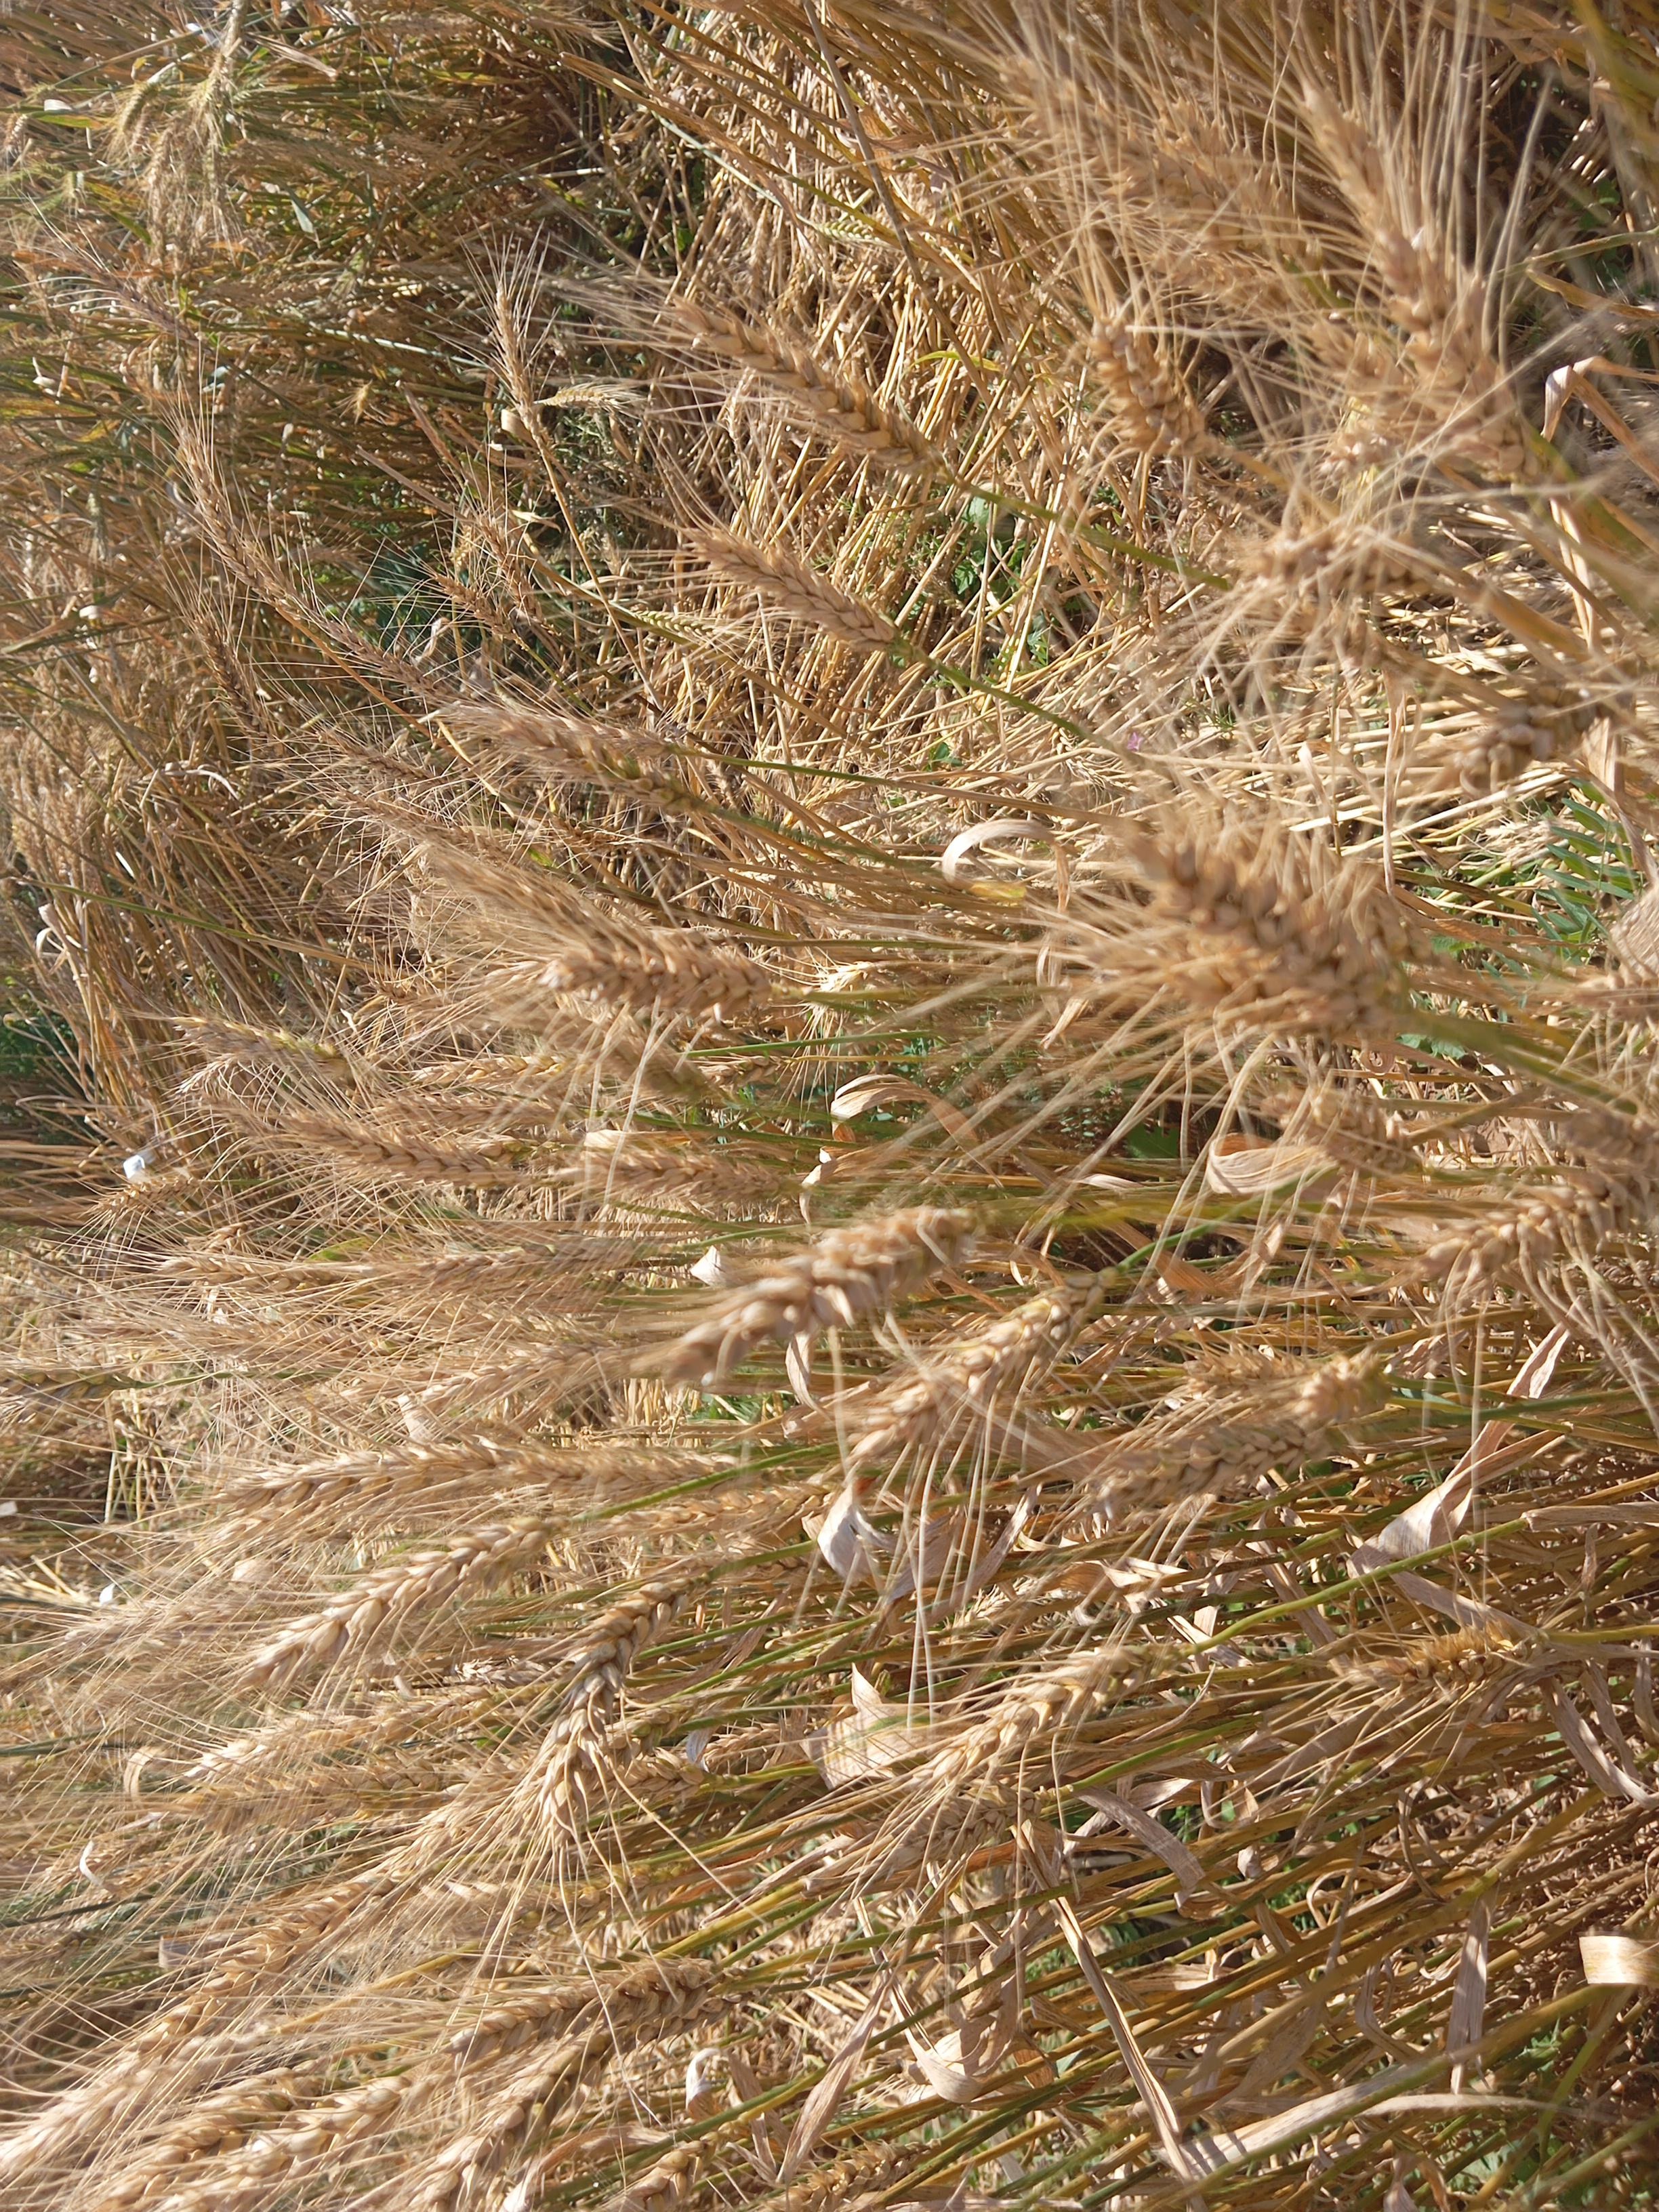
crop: wheat
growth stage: maturity
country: Kenya
